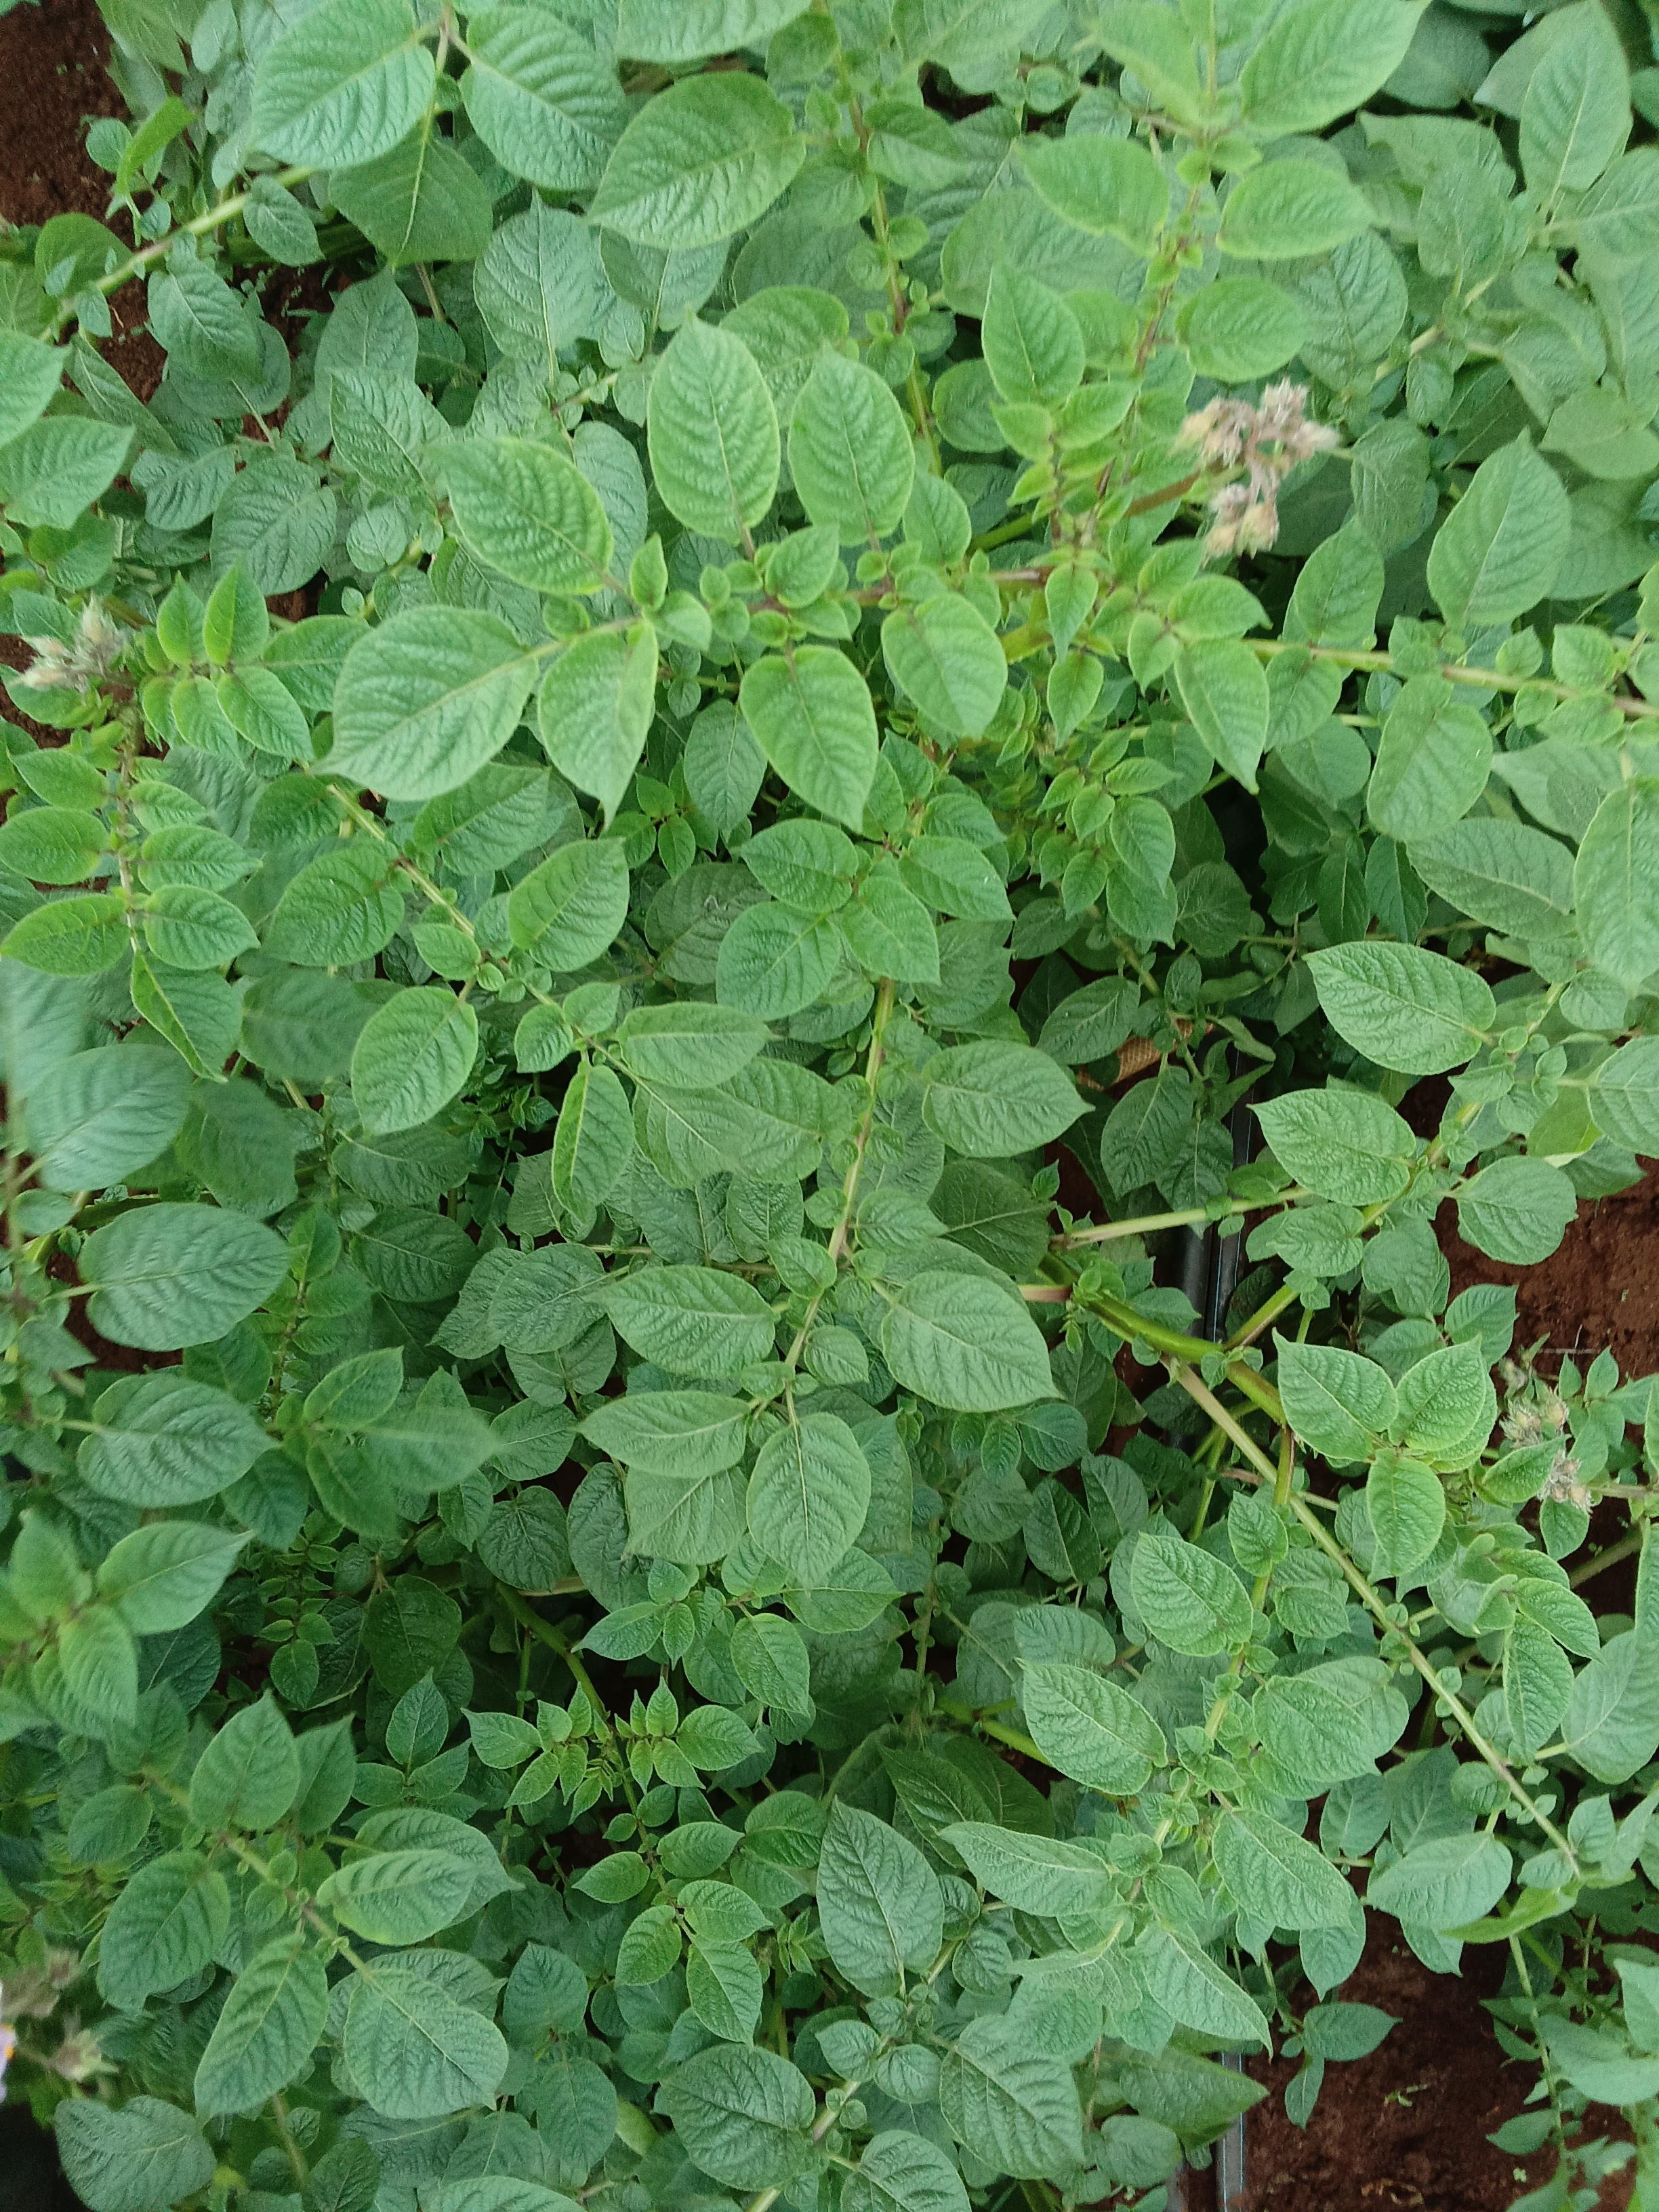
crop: potato
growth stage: flowering
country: Kenya
